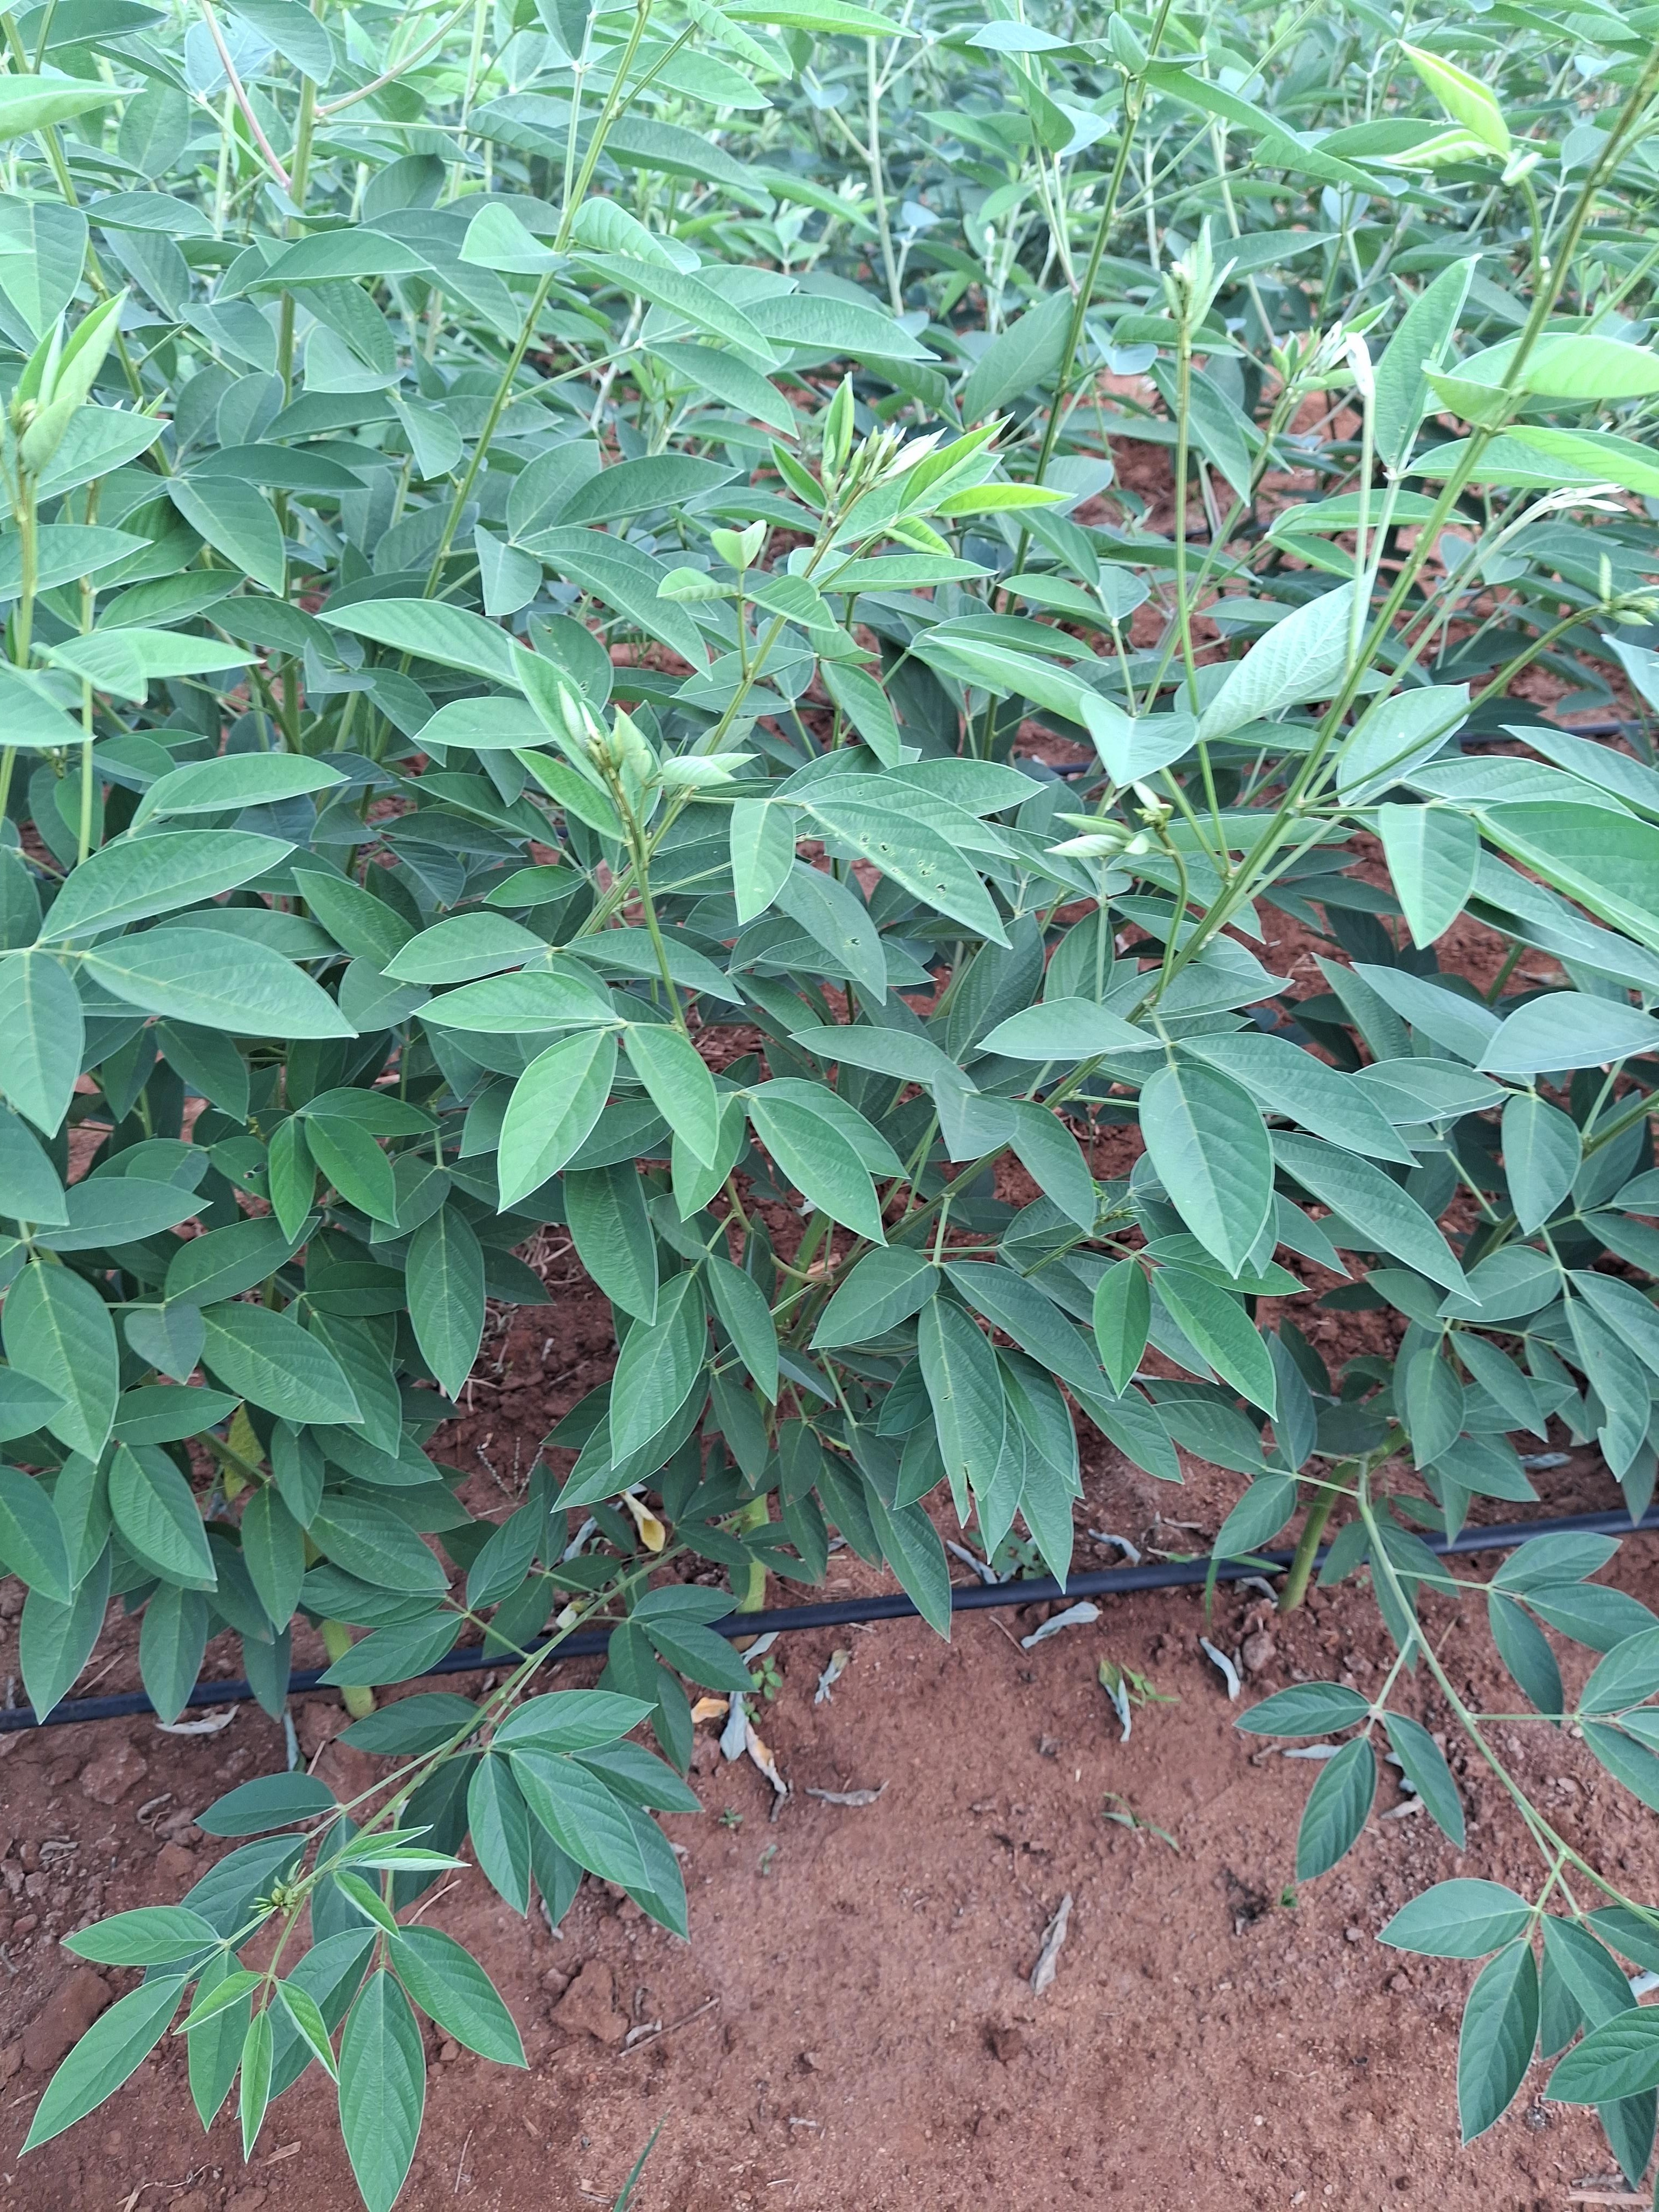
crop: pigeonpea
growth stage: vegetative
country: Kenya
